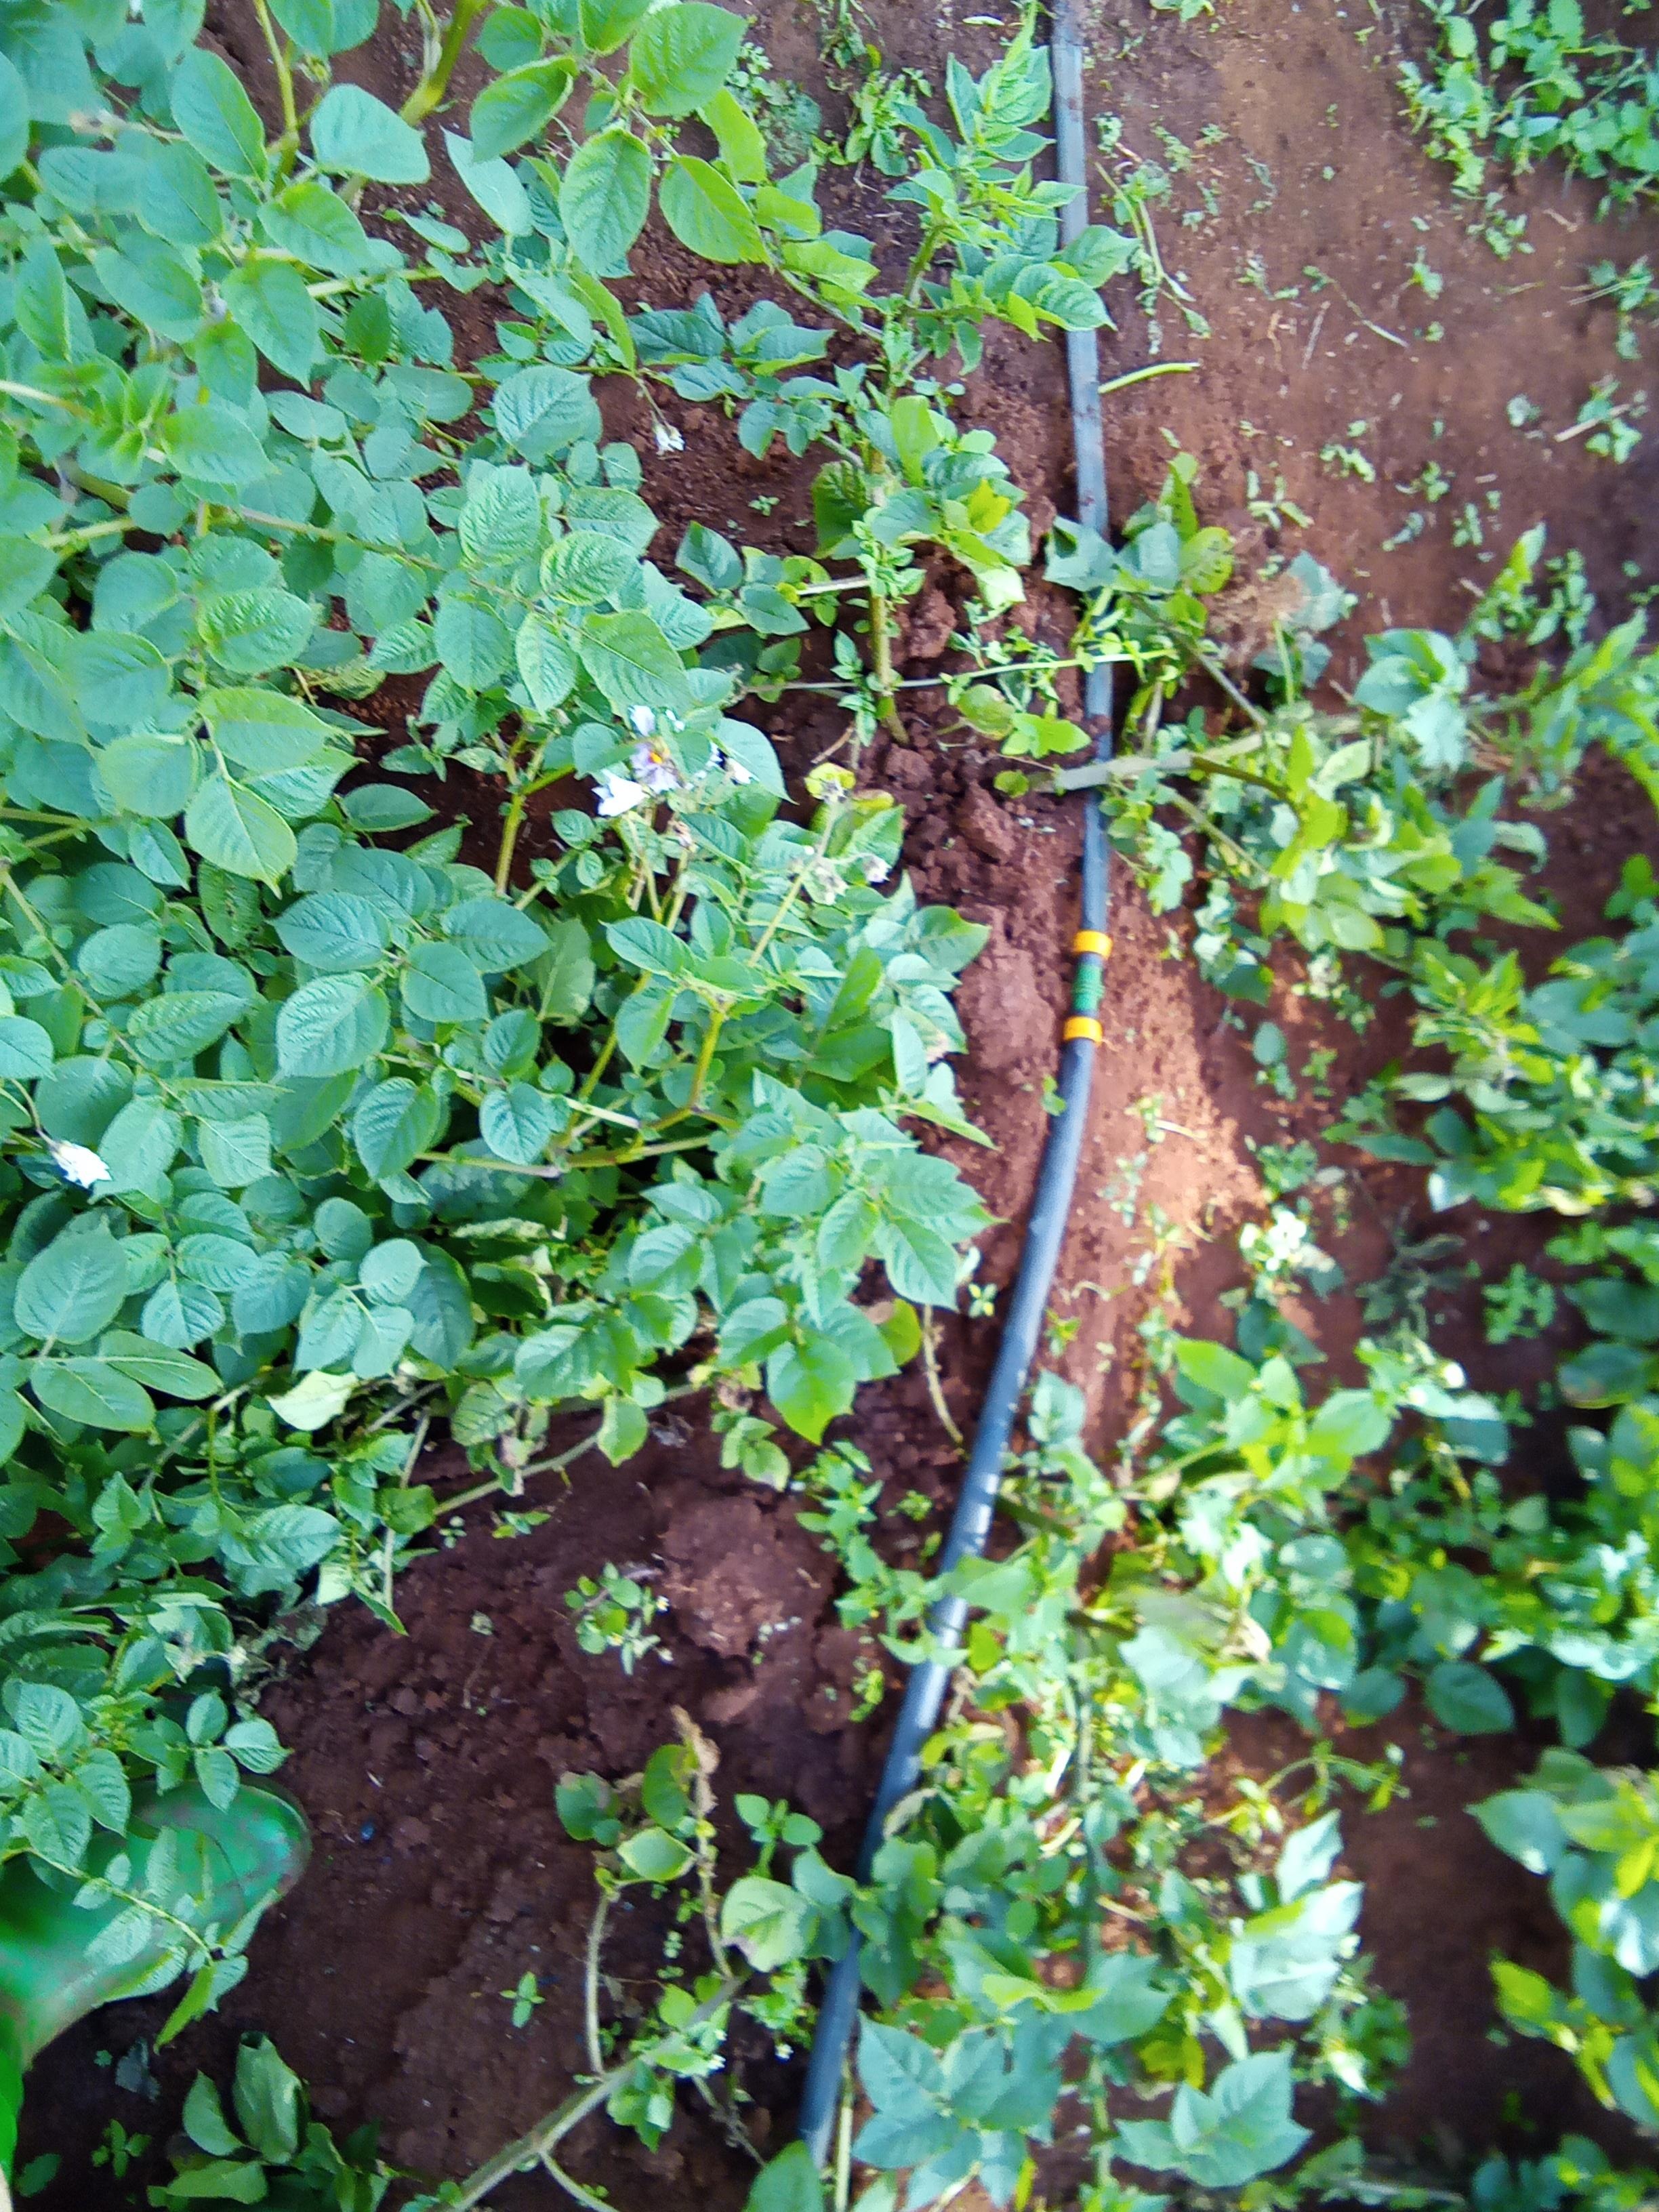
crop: potato
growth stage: maturity
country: Kenya
